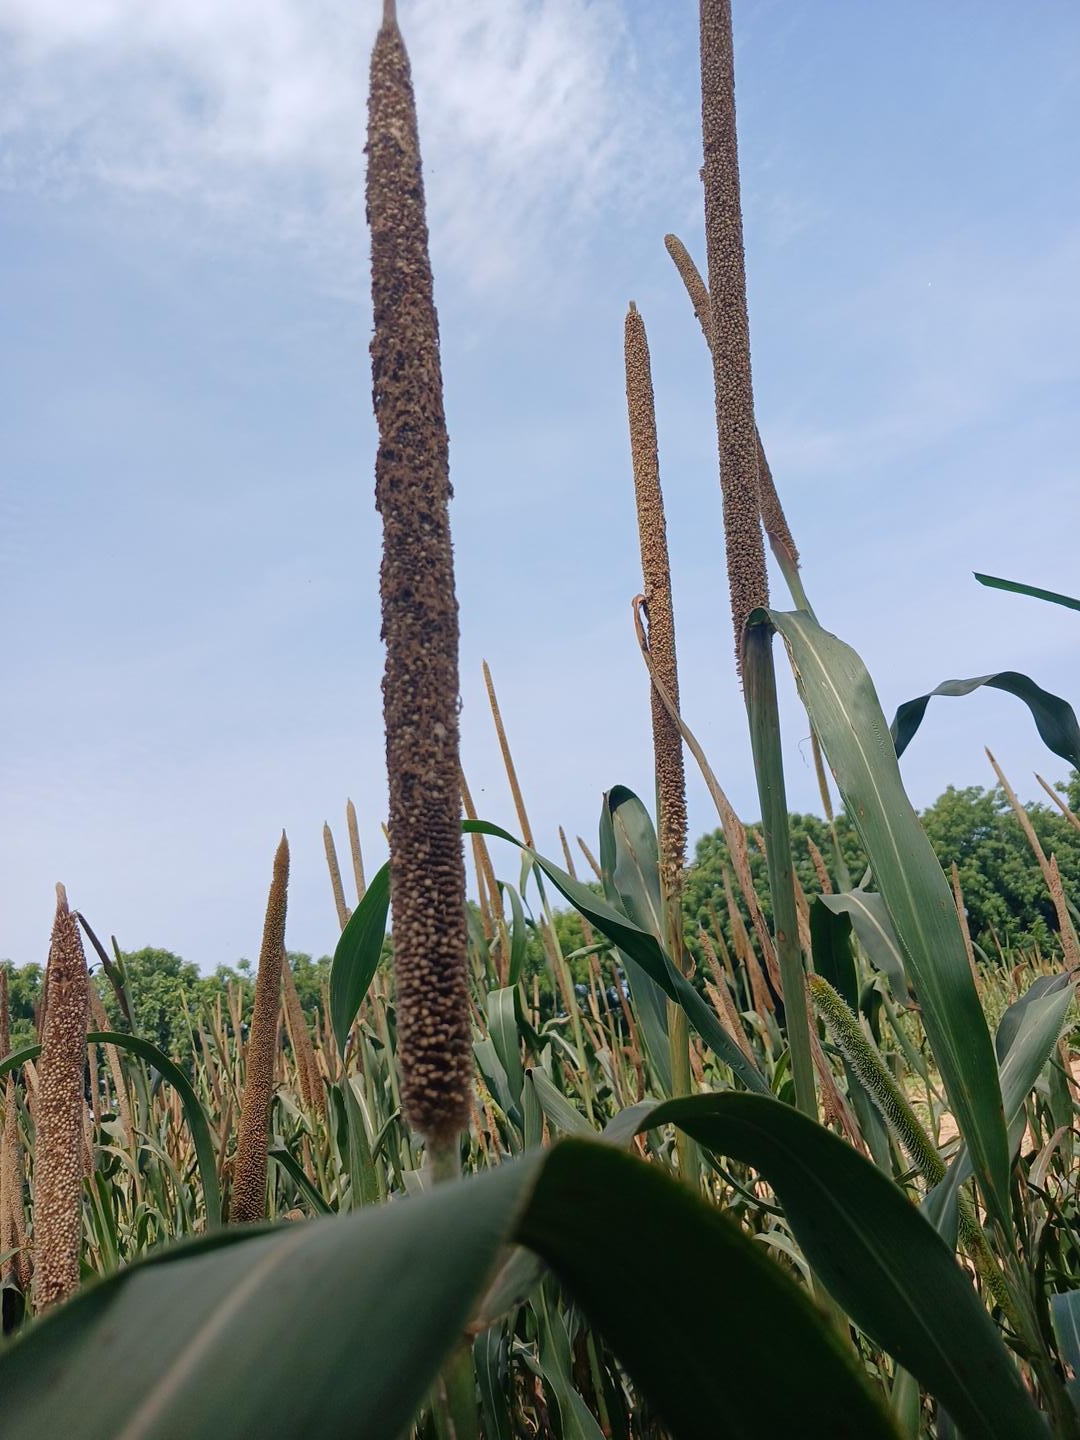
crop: pearl millet
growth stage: filling grain
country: Senegal
